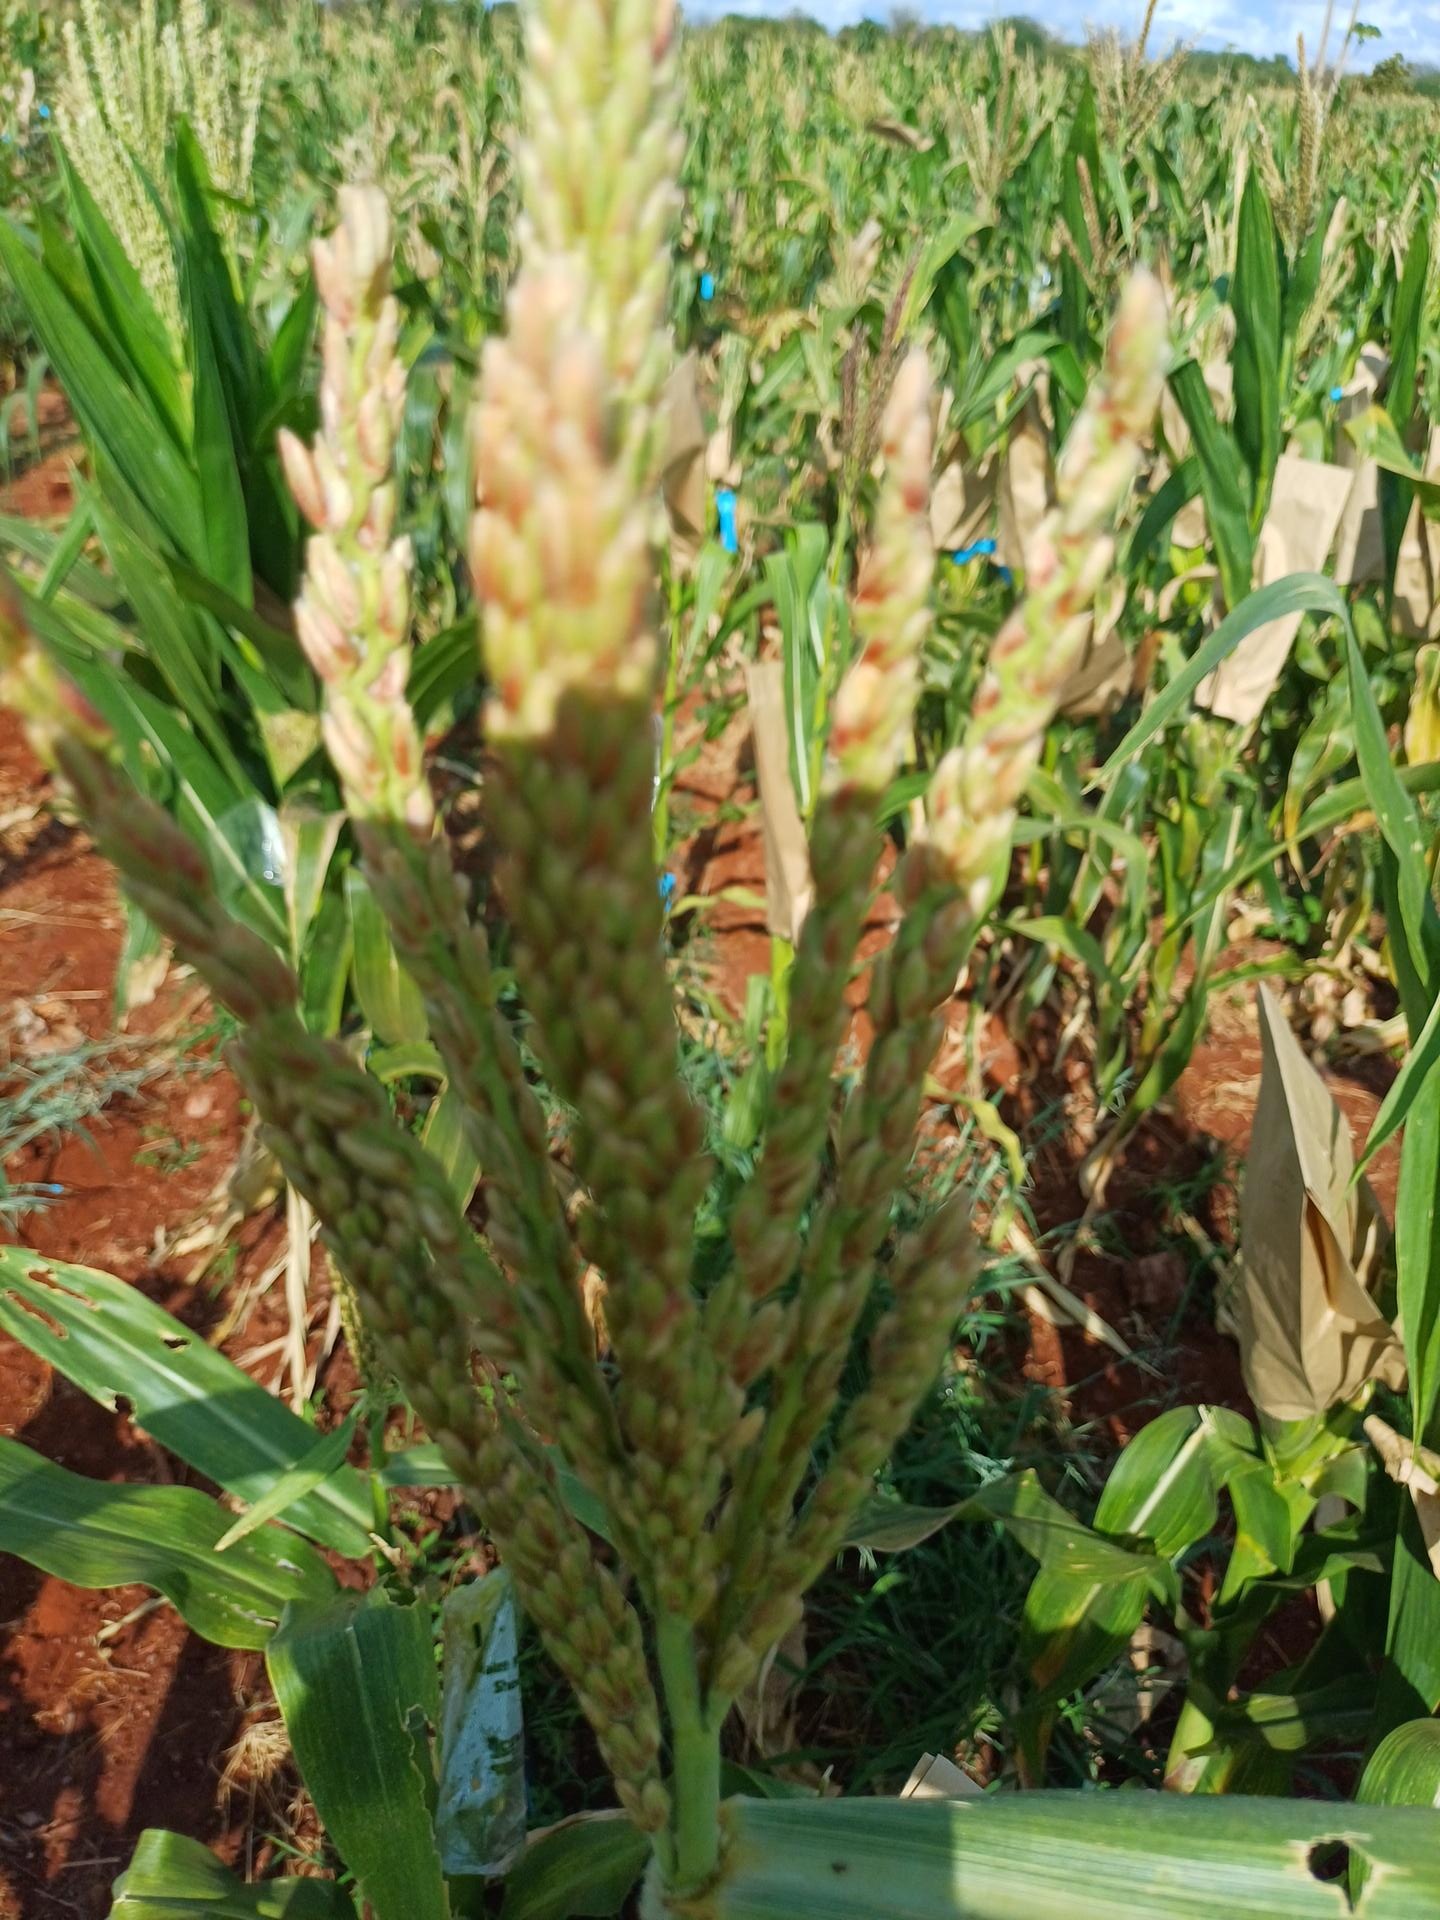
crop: maize
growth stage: flowering
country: Kenya
